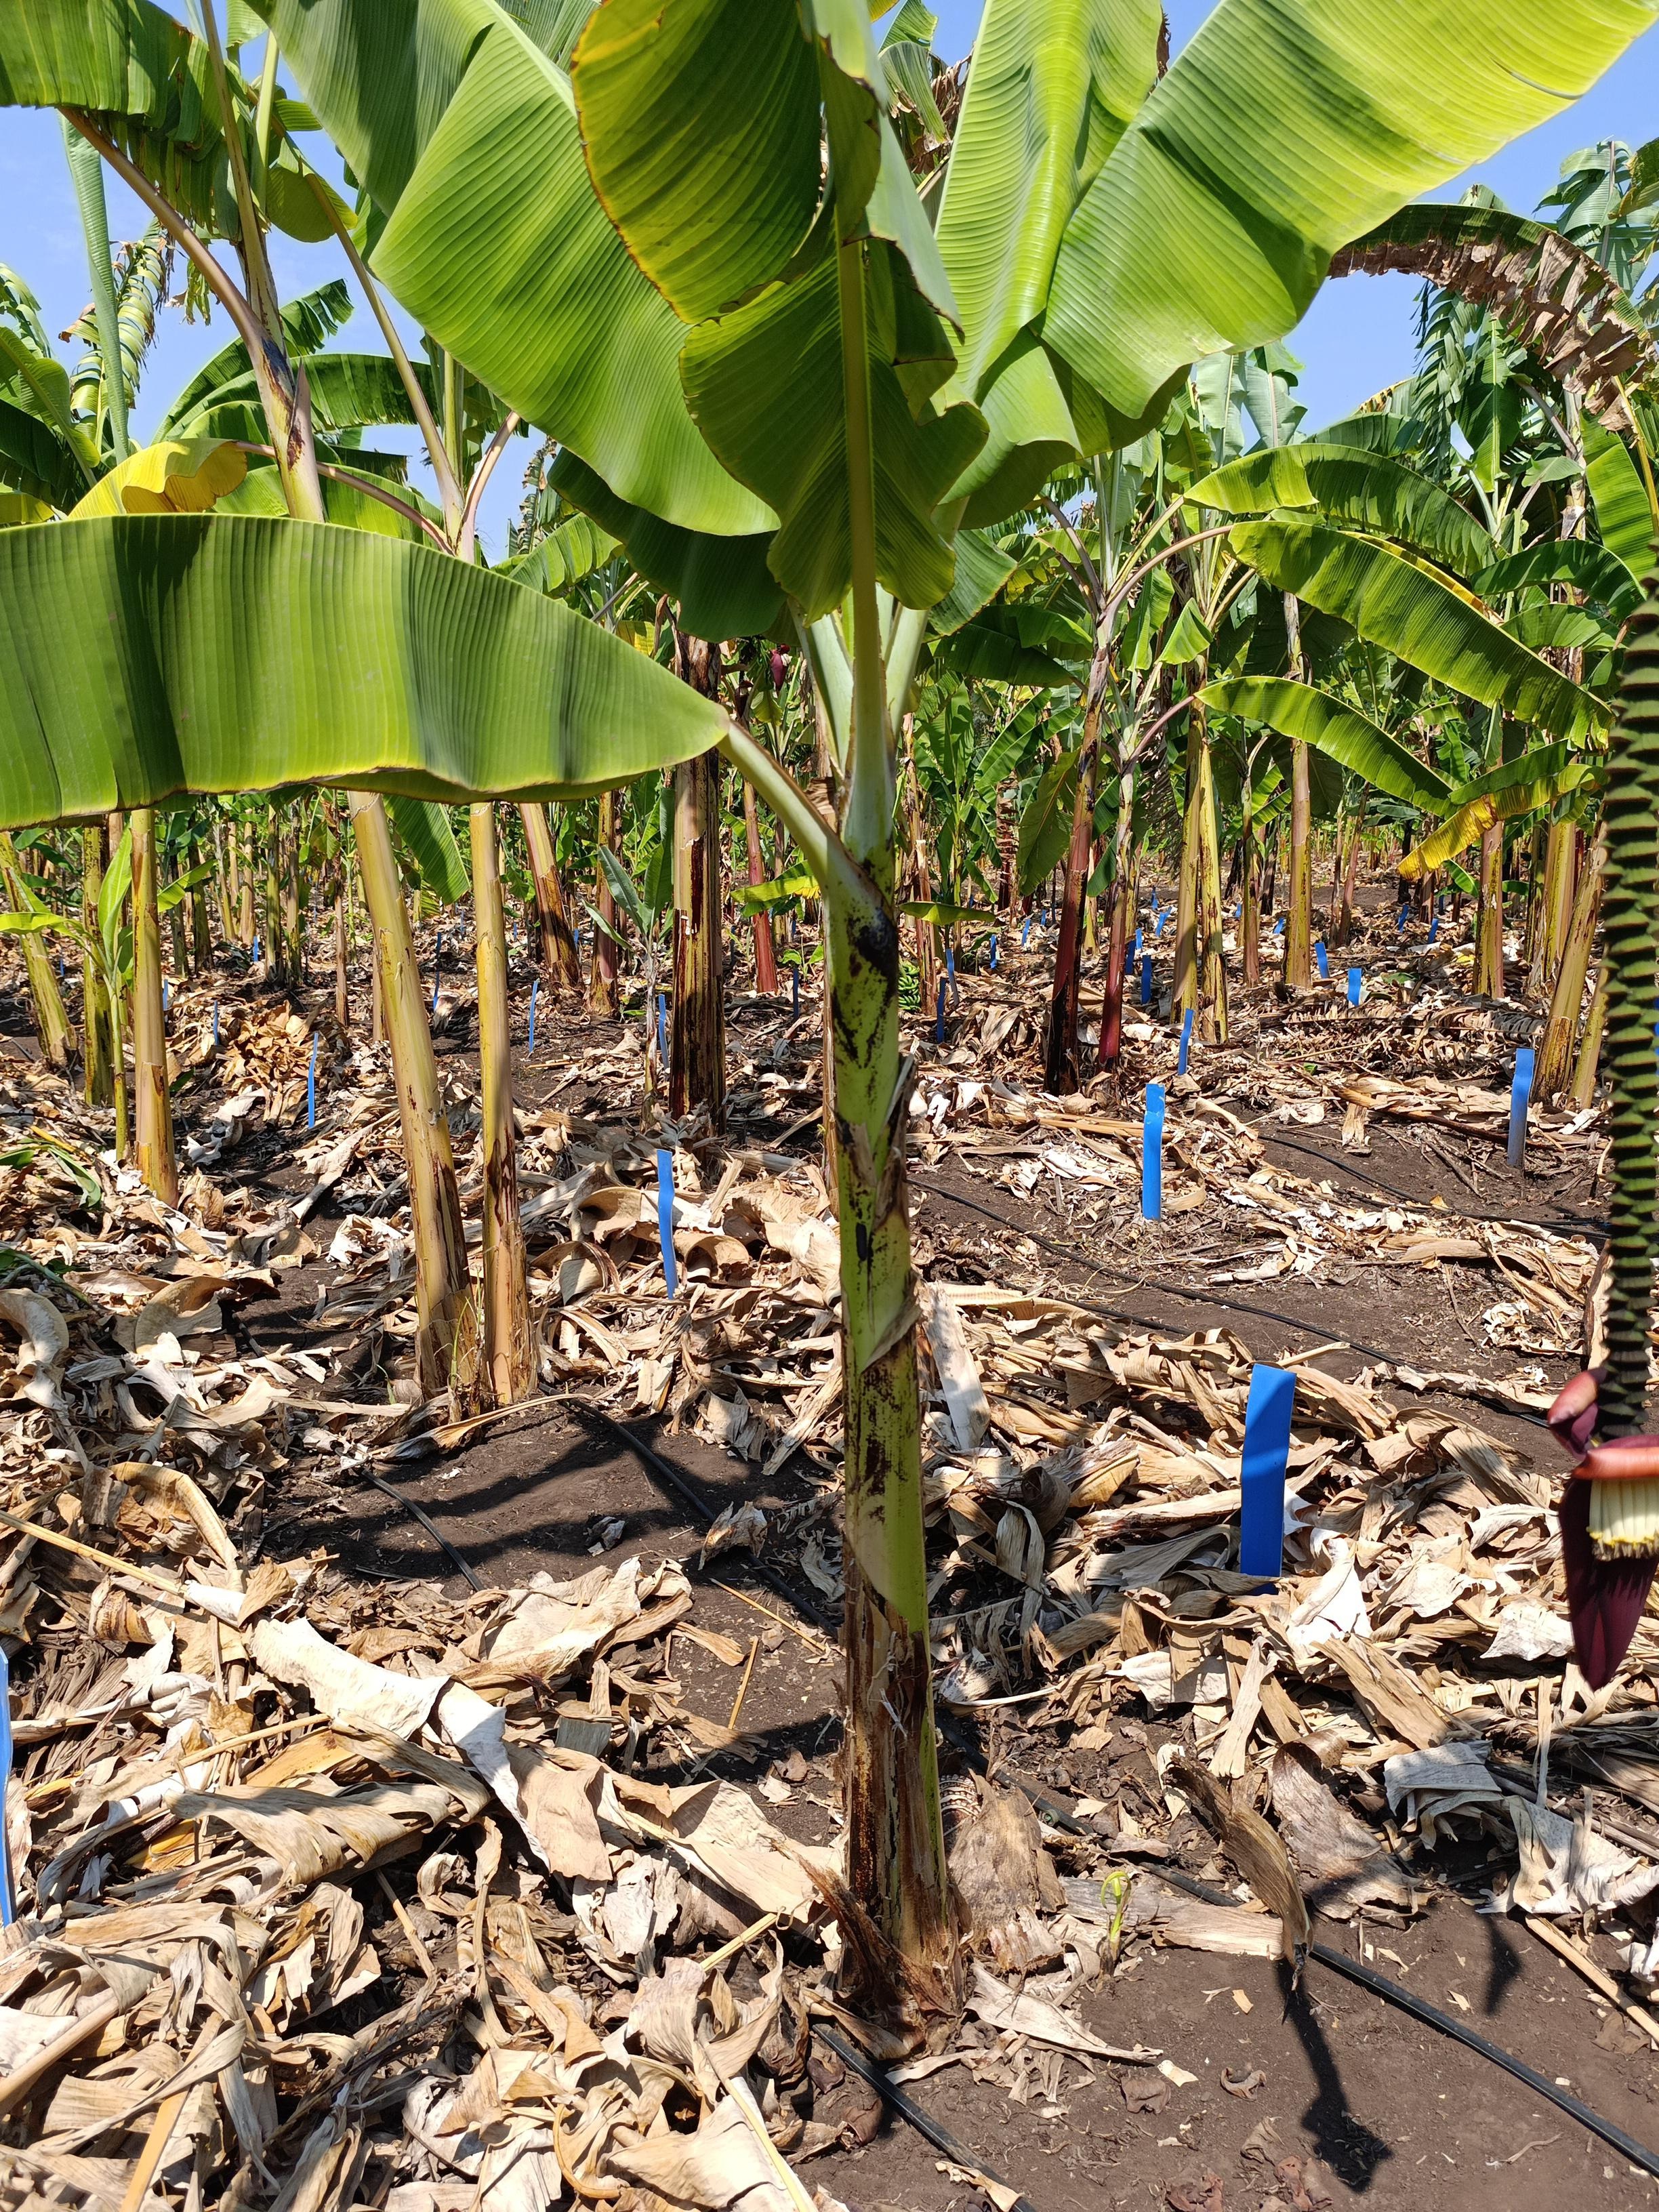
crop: banana
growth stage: vegetative
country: Tanzania
